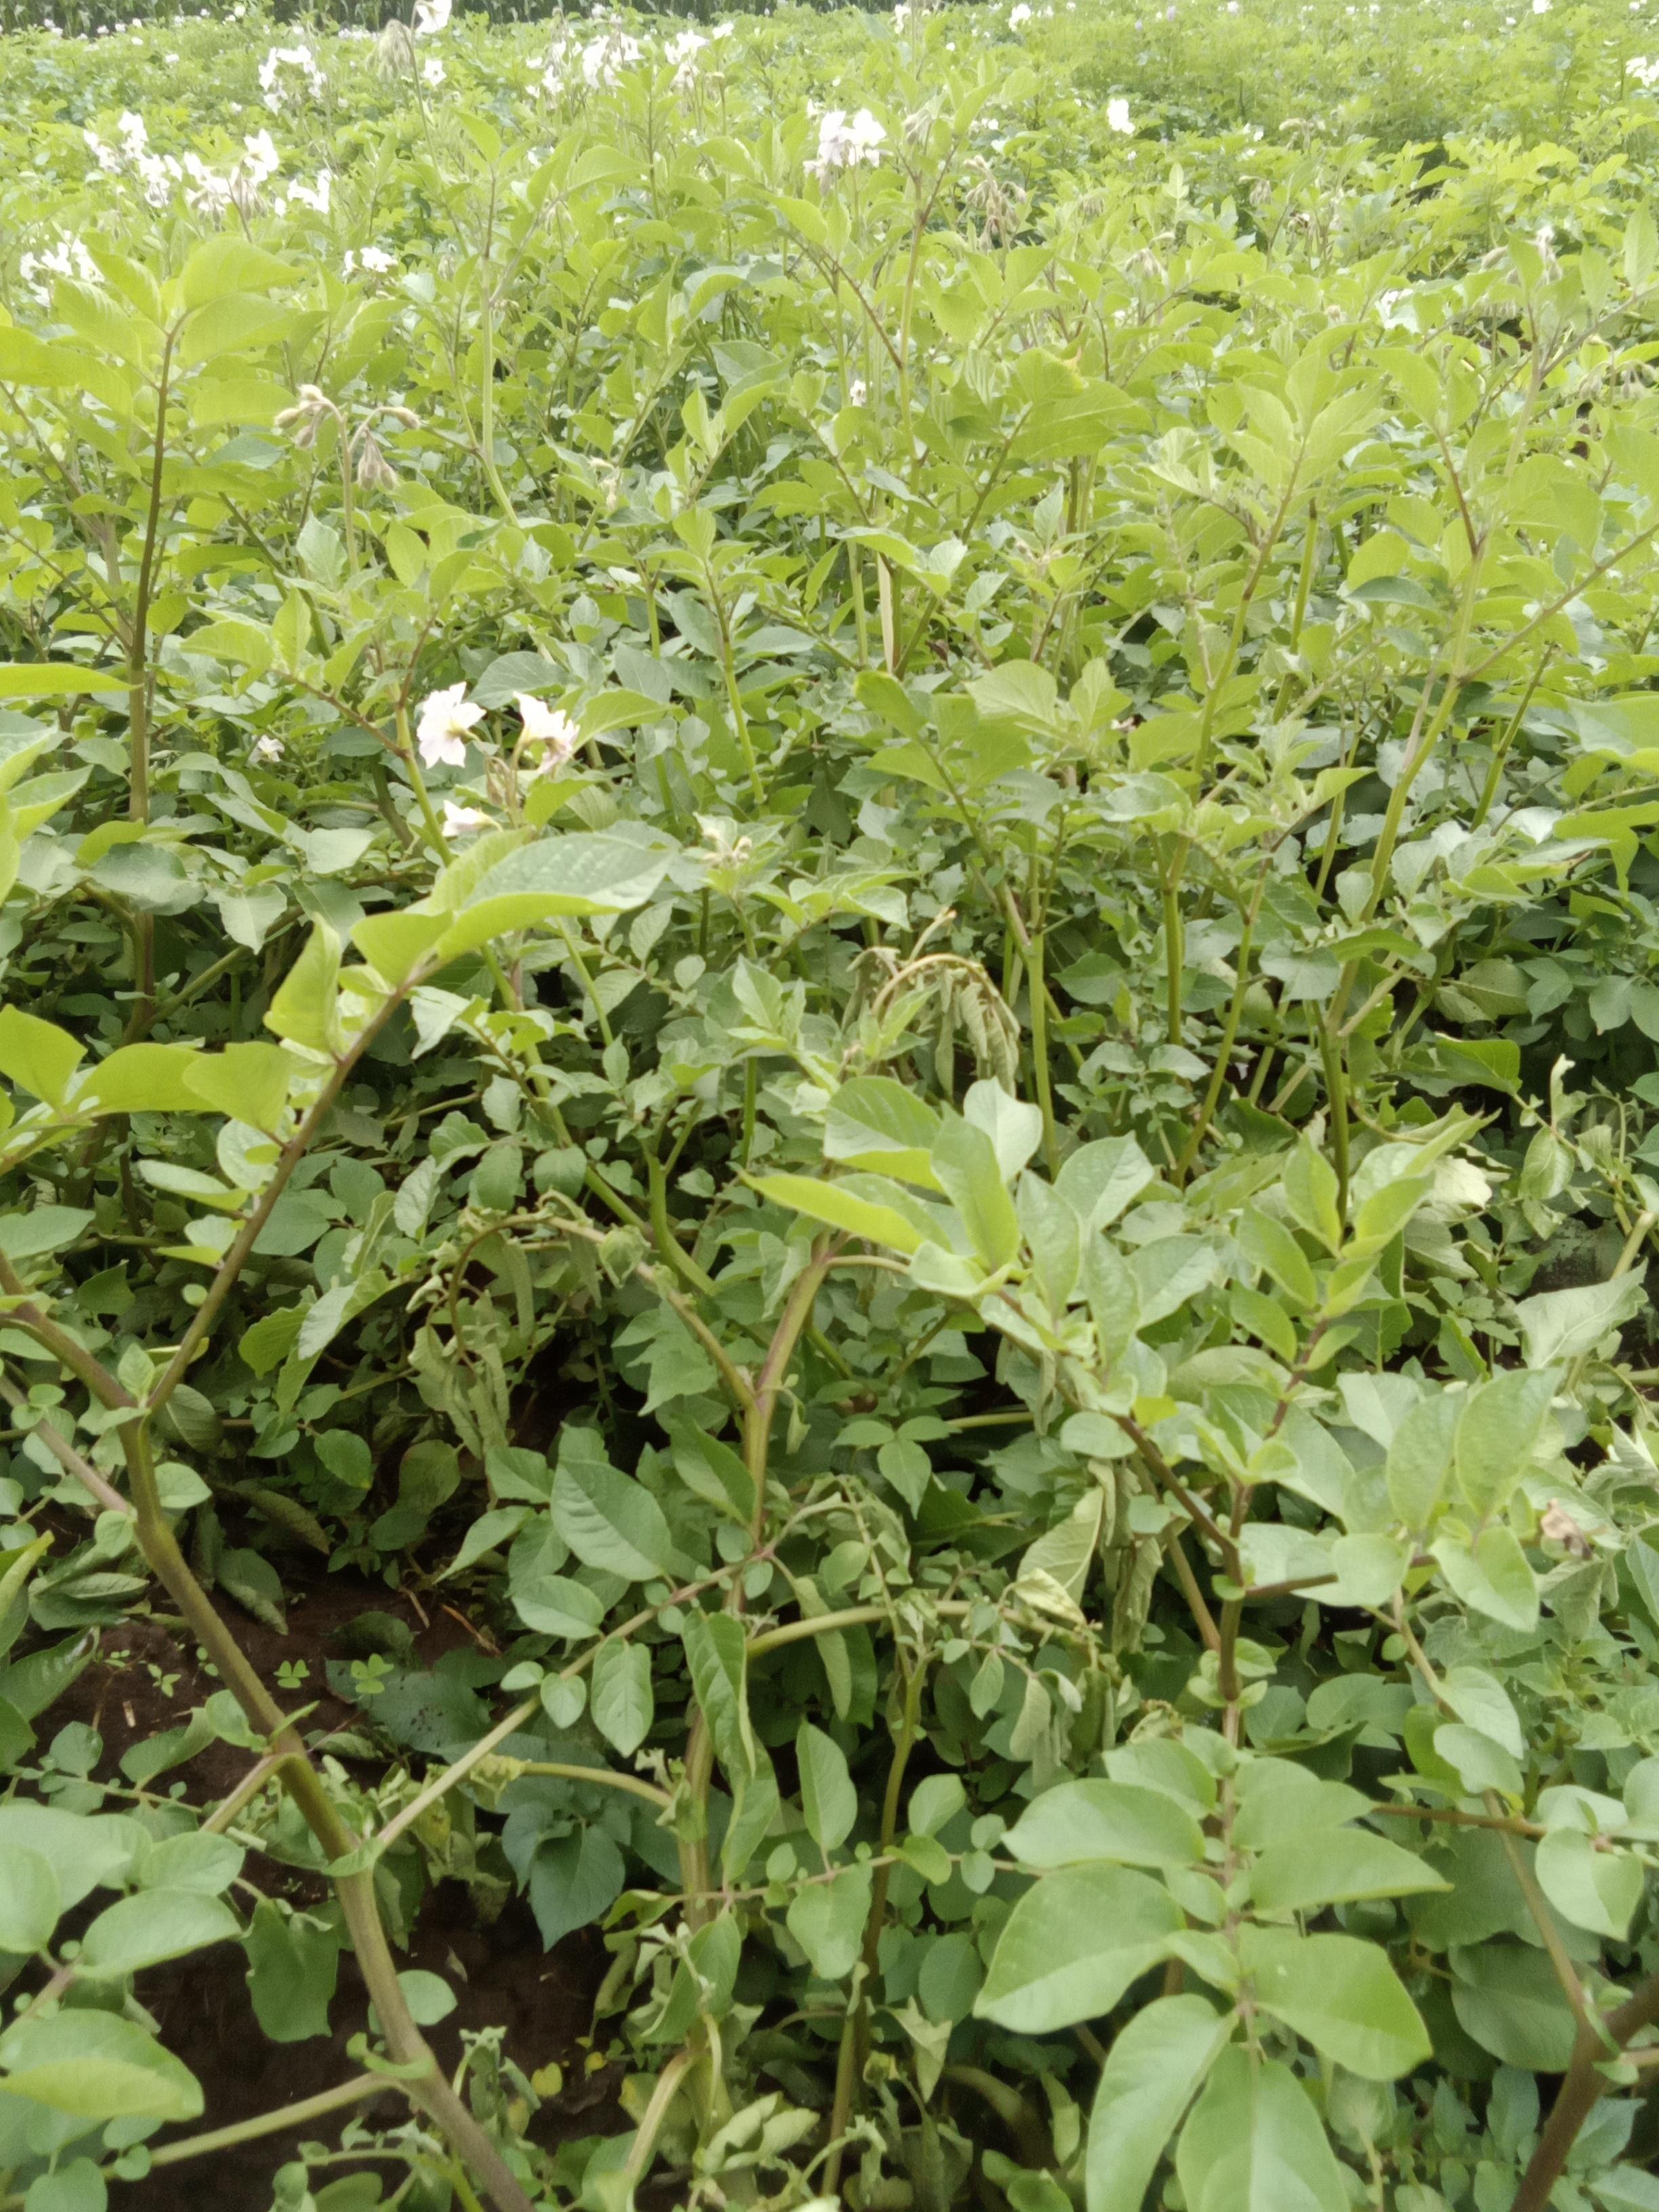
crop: potato
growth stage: flowering
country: Kenya
